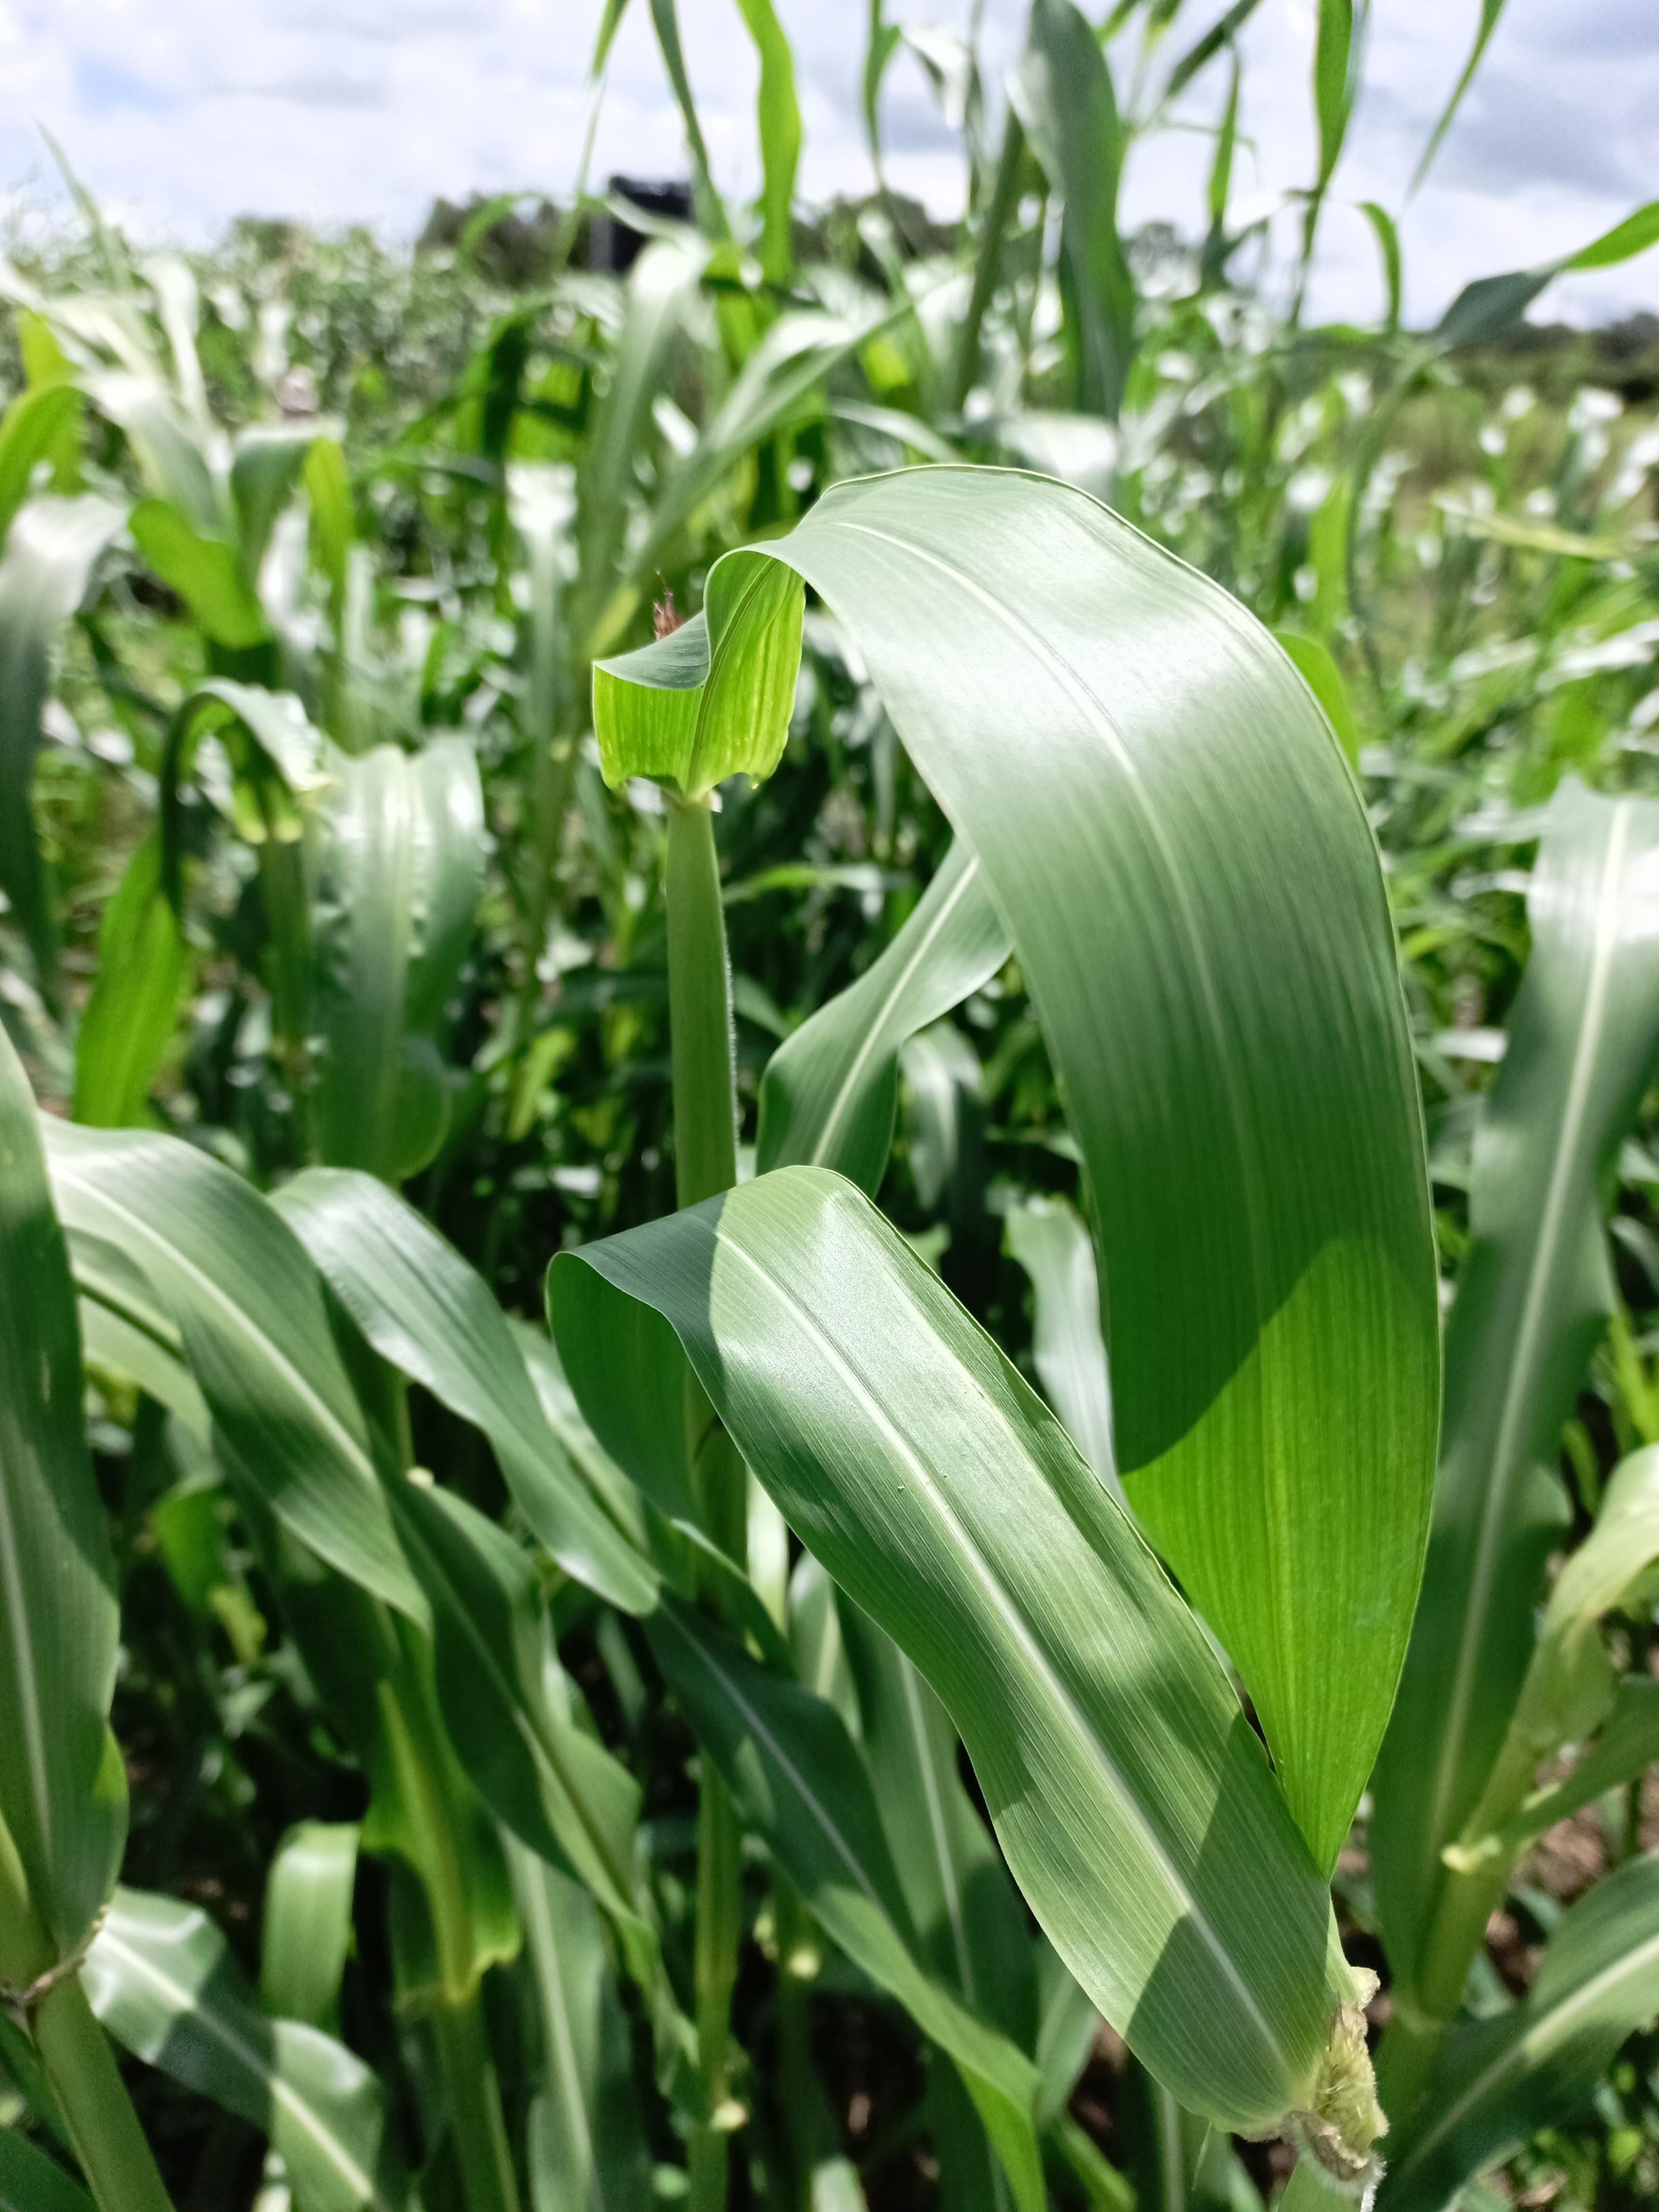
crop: pearl millet
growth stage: heading tuber
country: Tanzania
